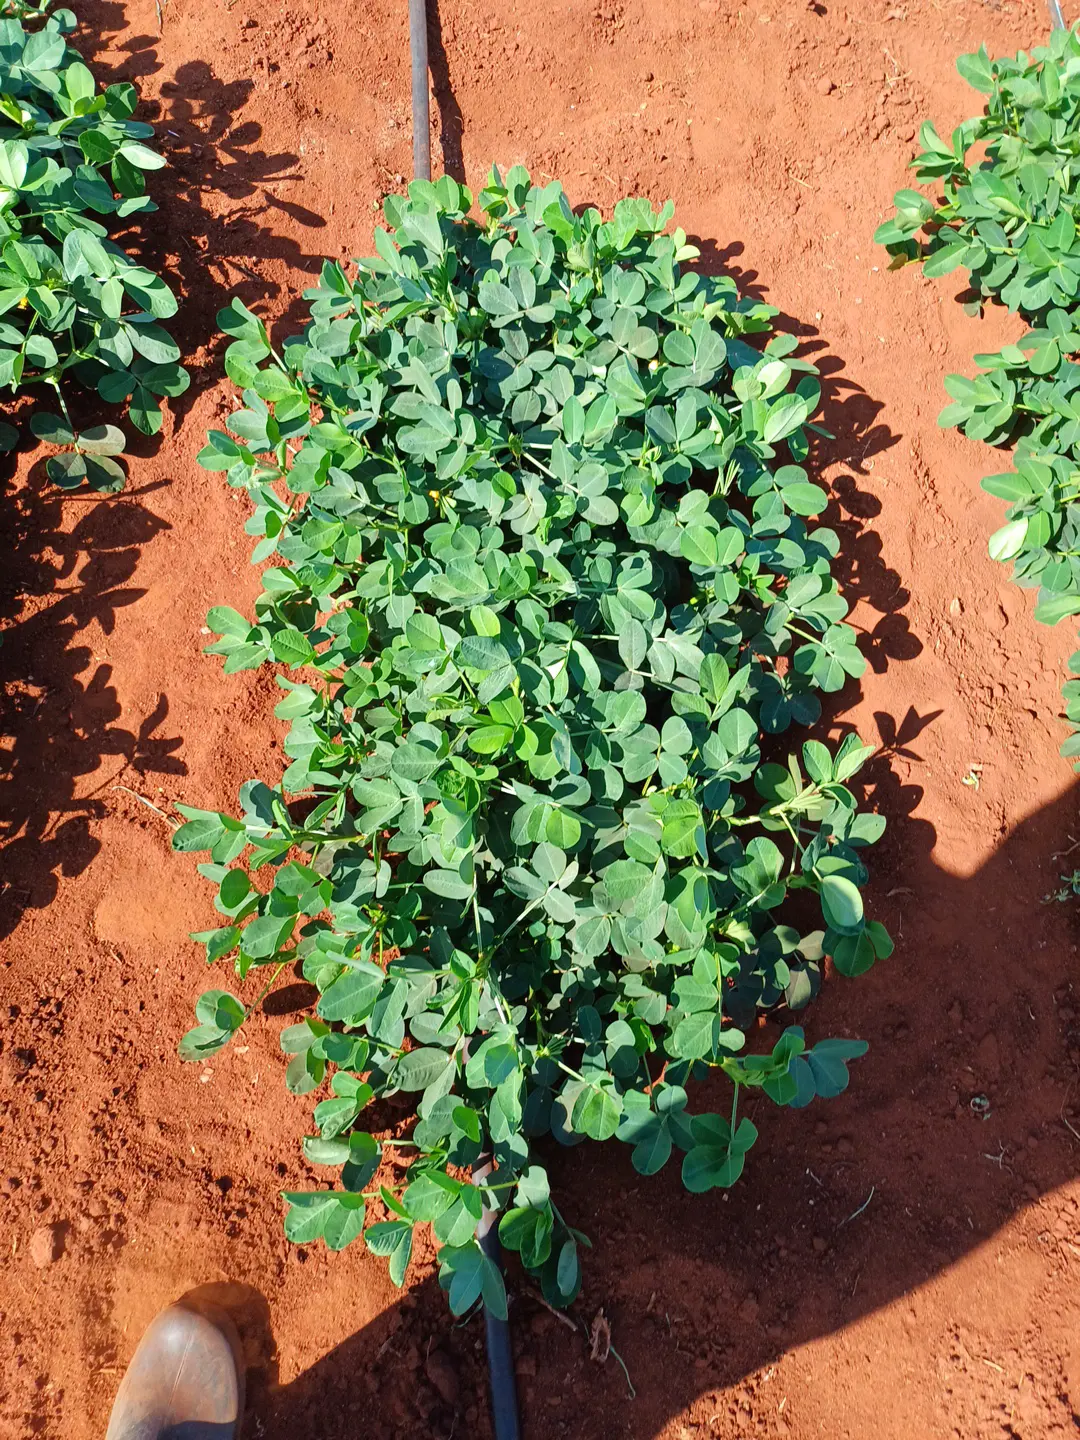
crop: groundnut
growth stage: flowering
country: Kenya
